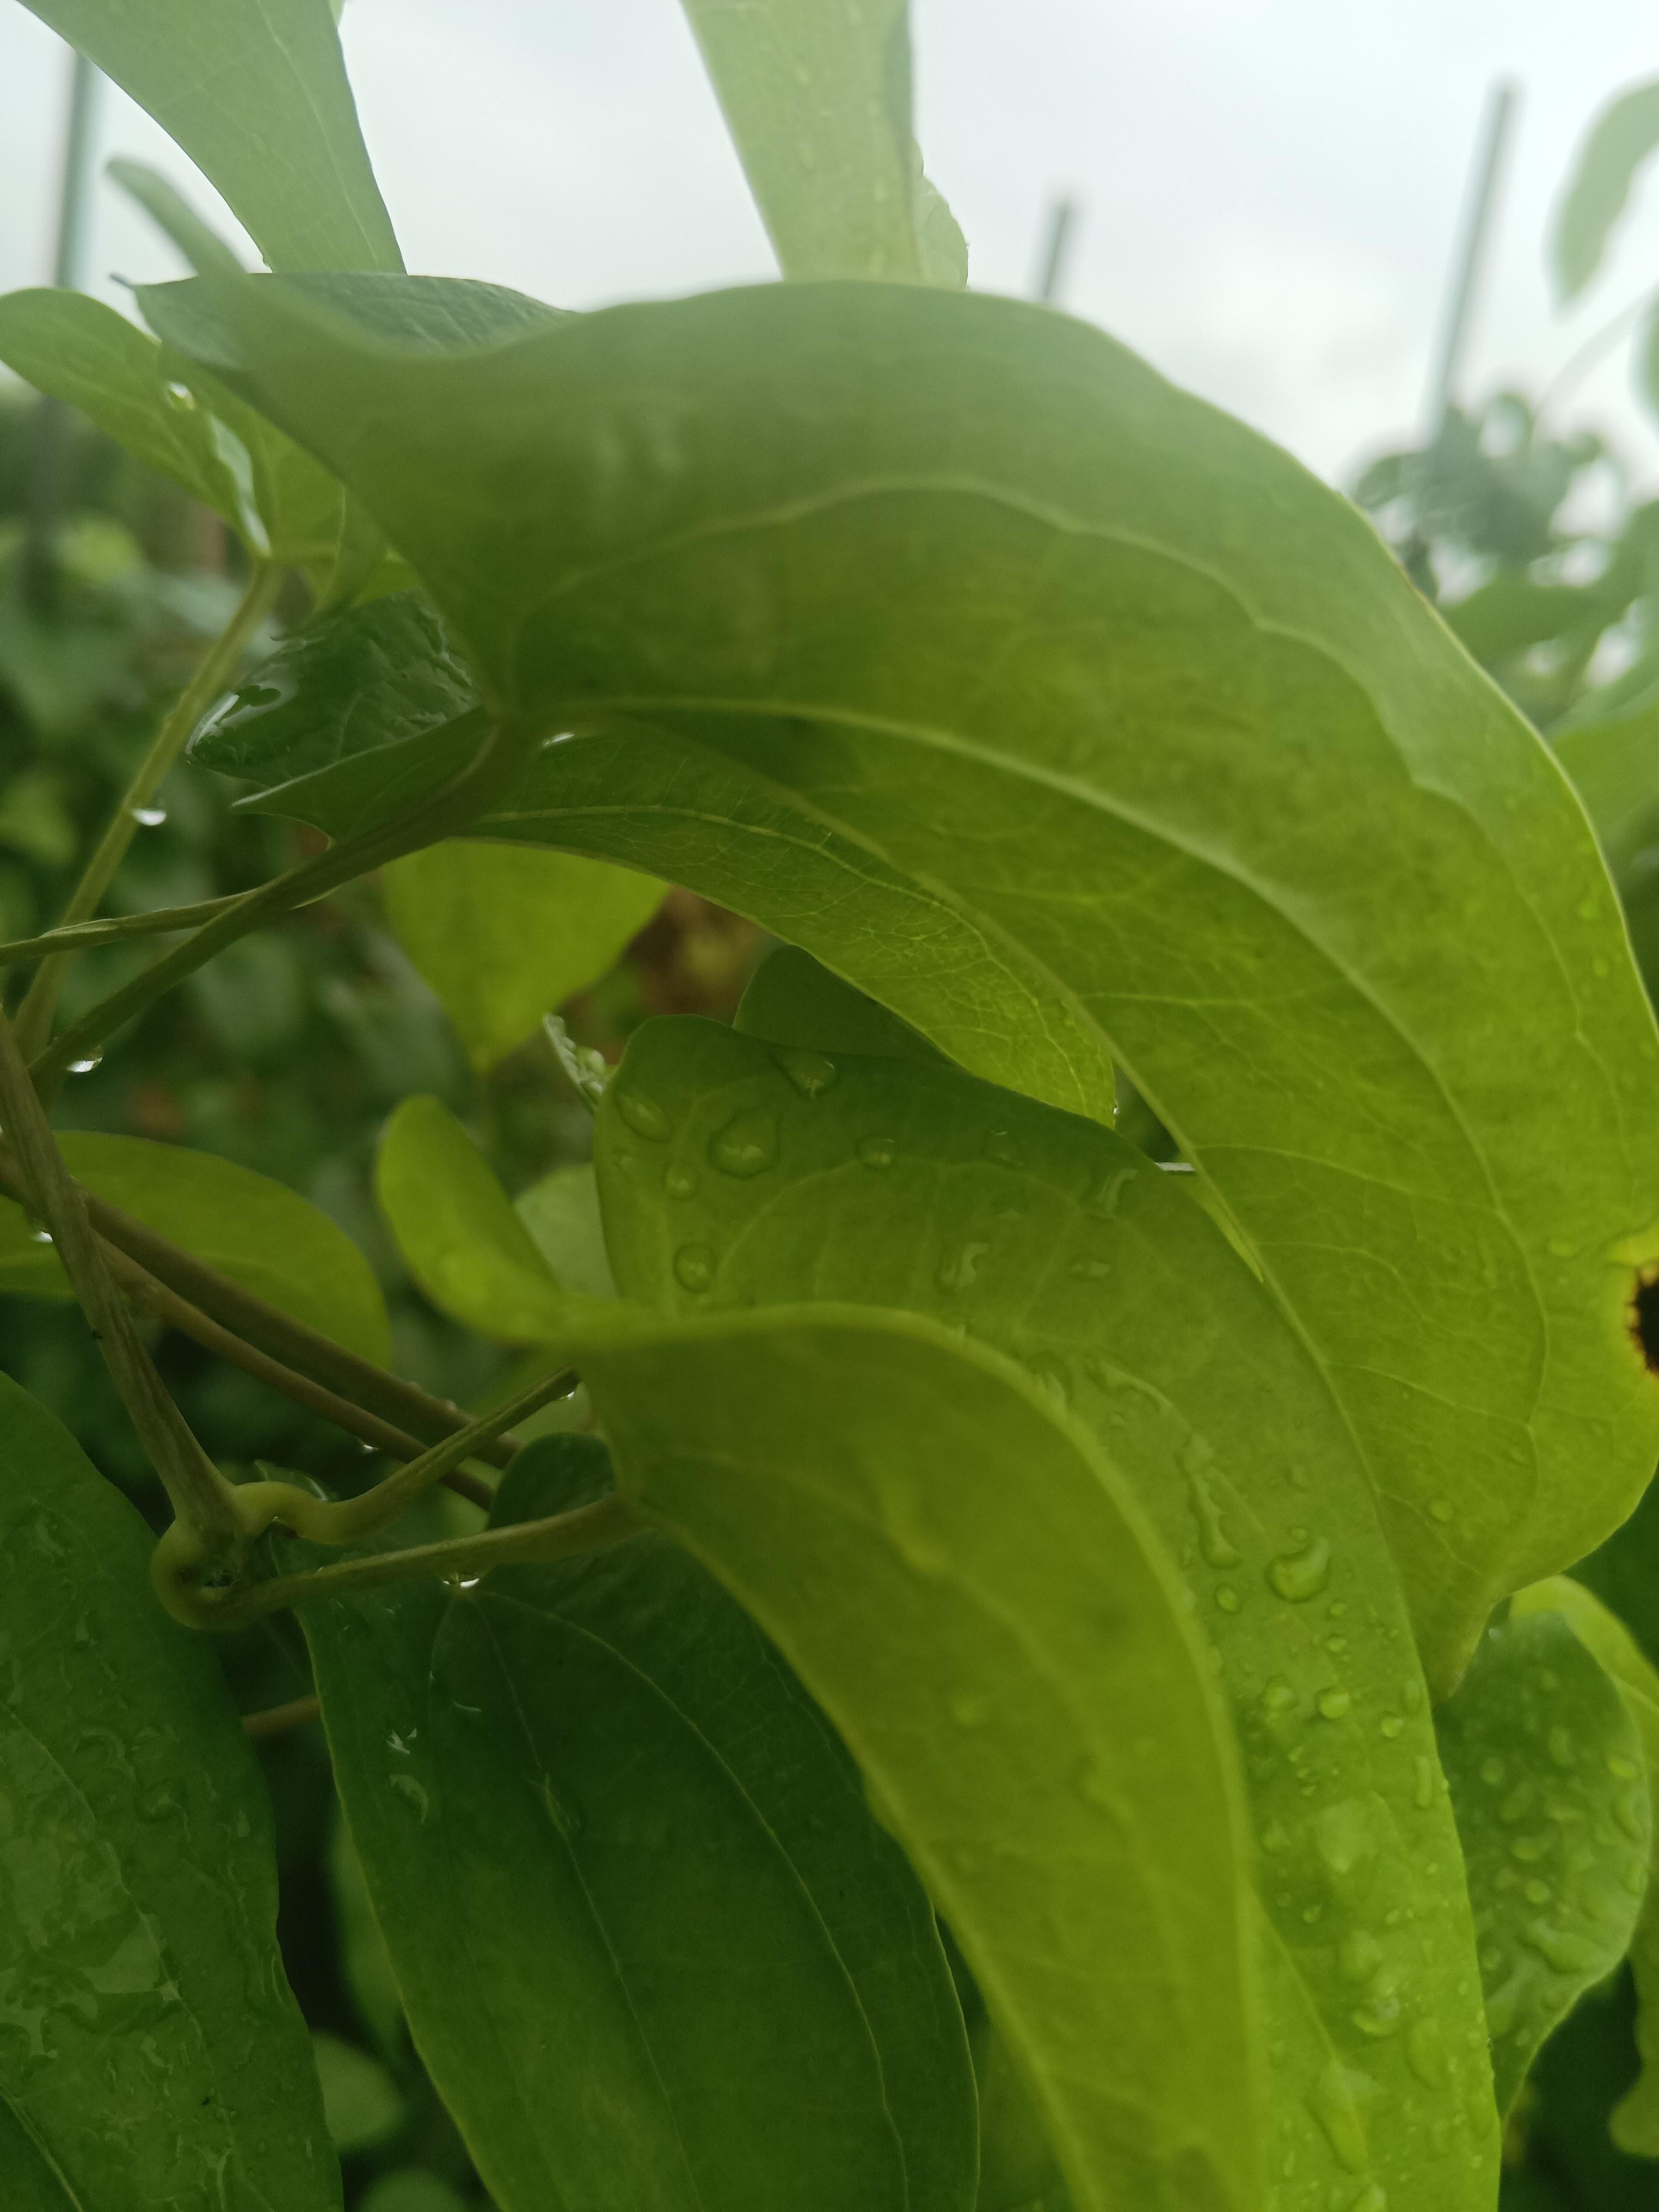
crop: yam
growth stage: vegetative
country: Nigeria
